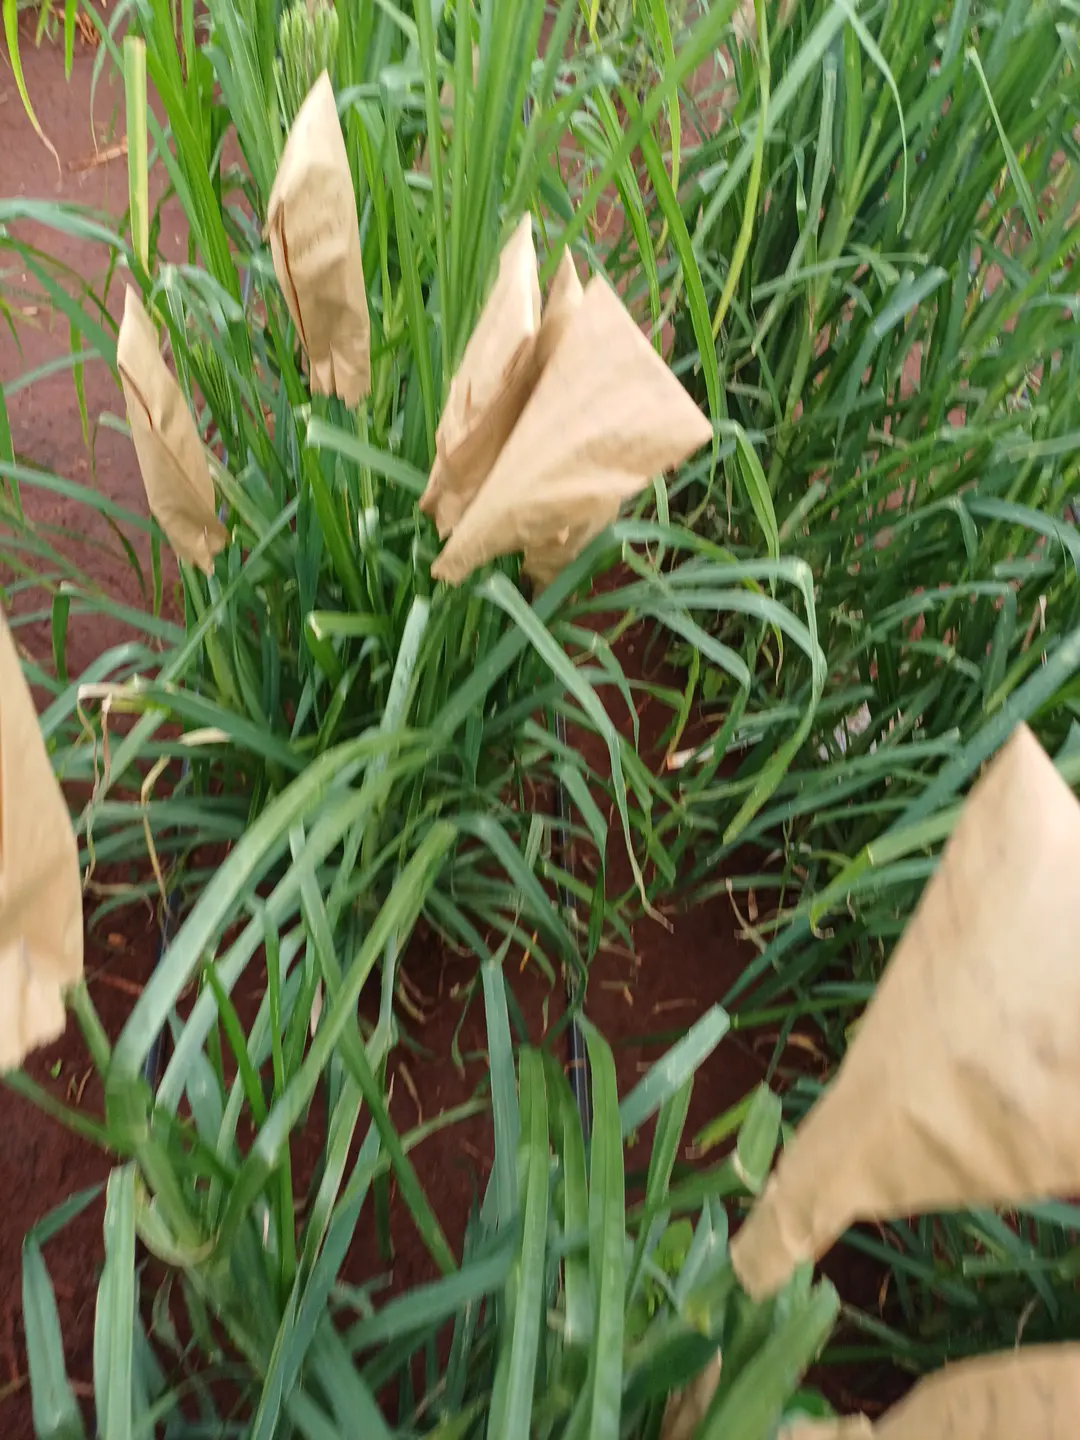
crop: finger millet
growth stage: heading tuber
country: Kenya
